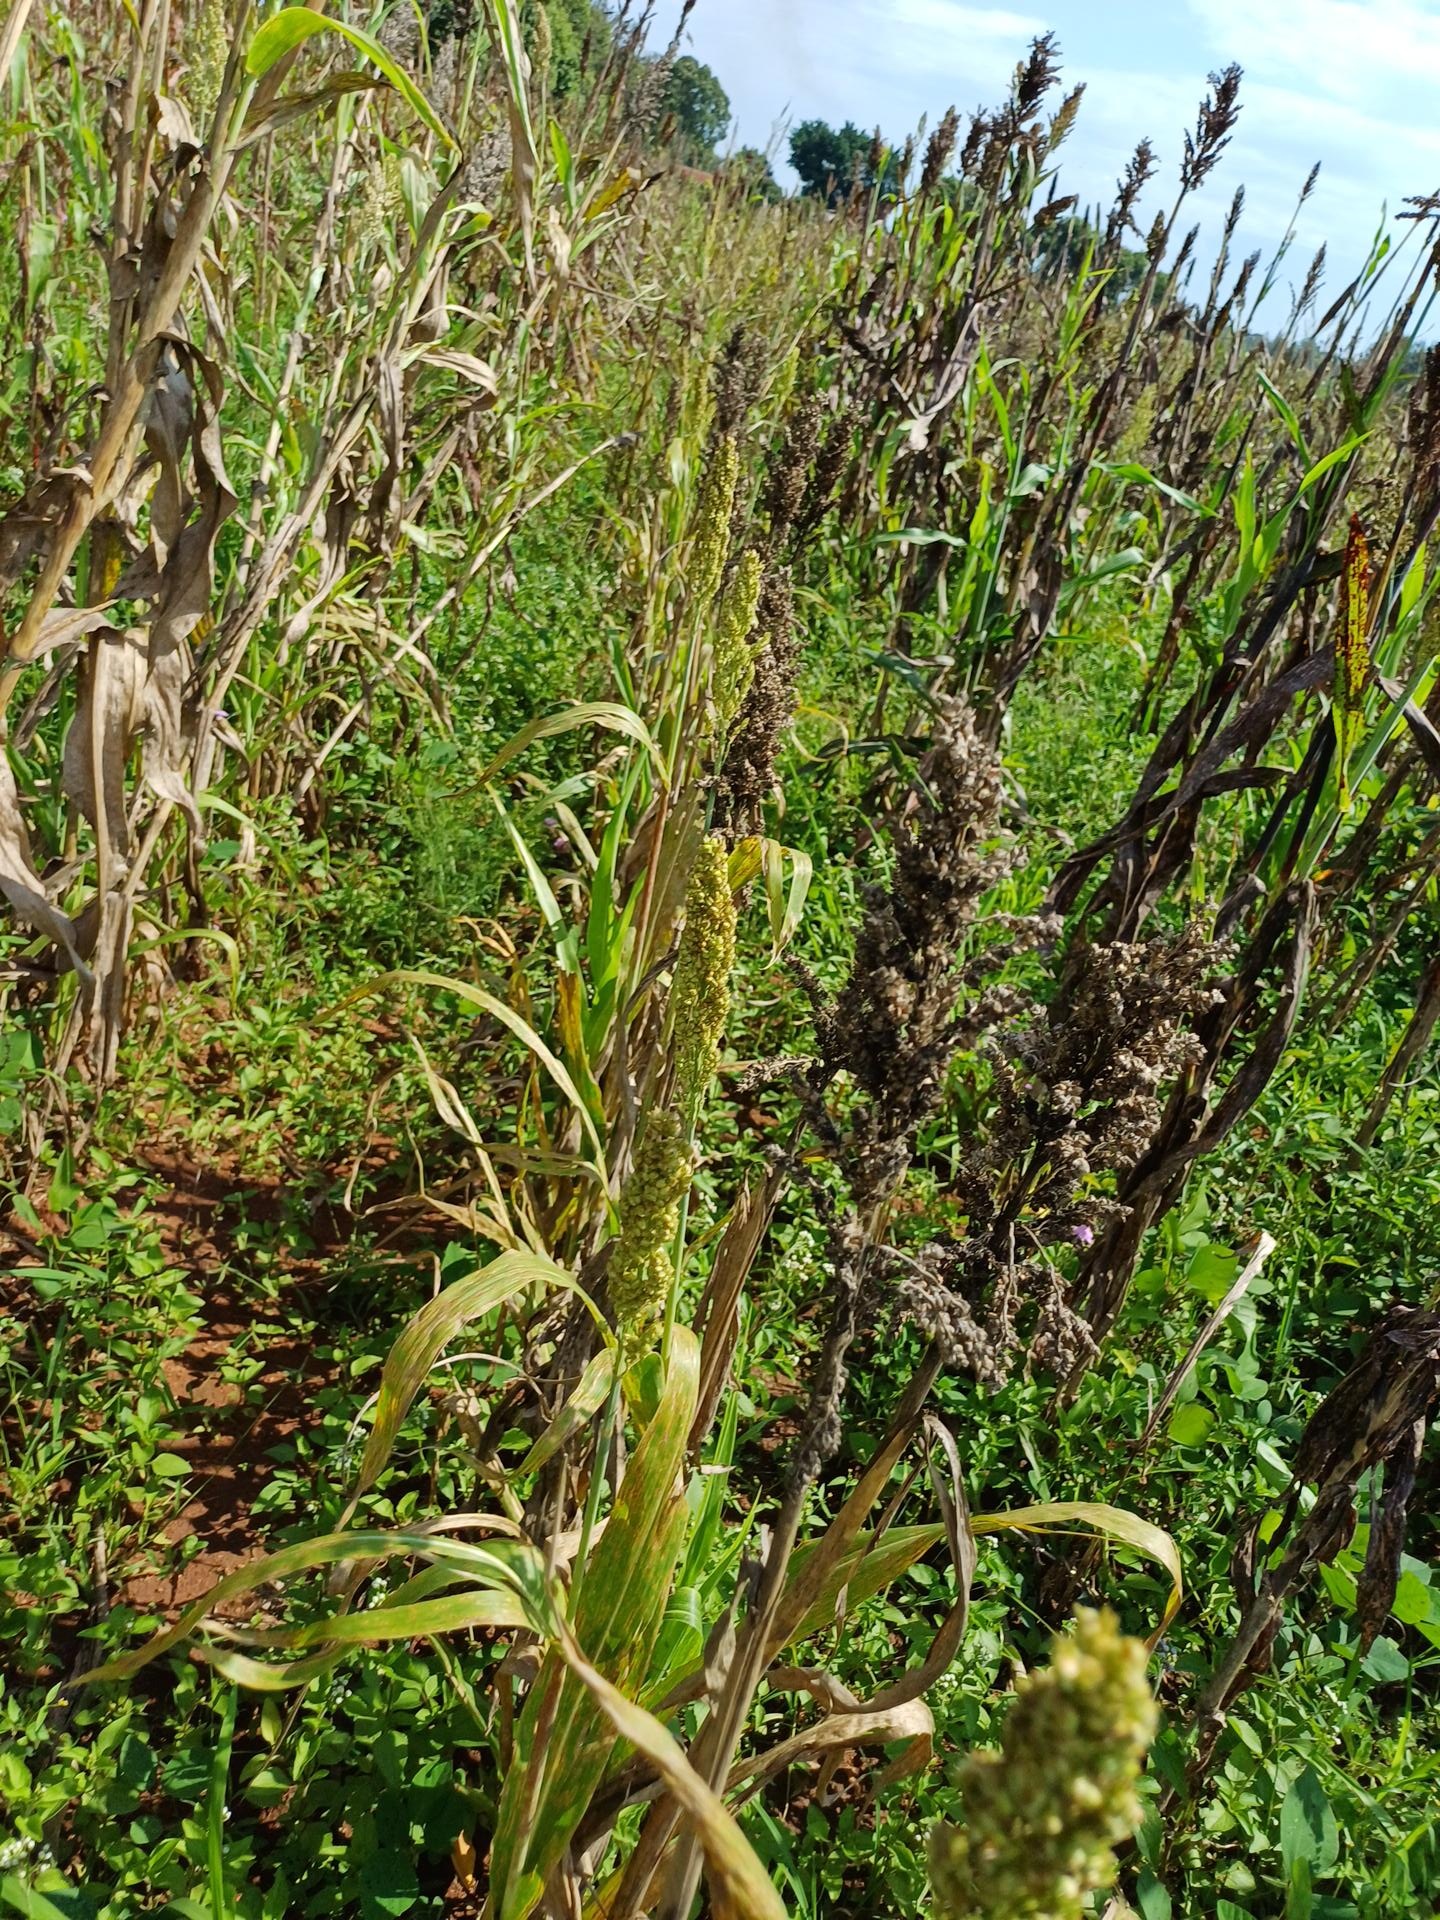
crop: sorghum
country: Kenya
